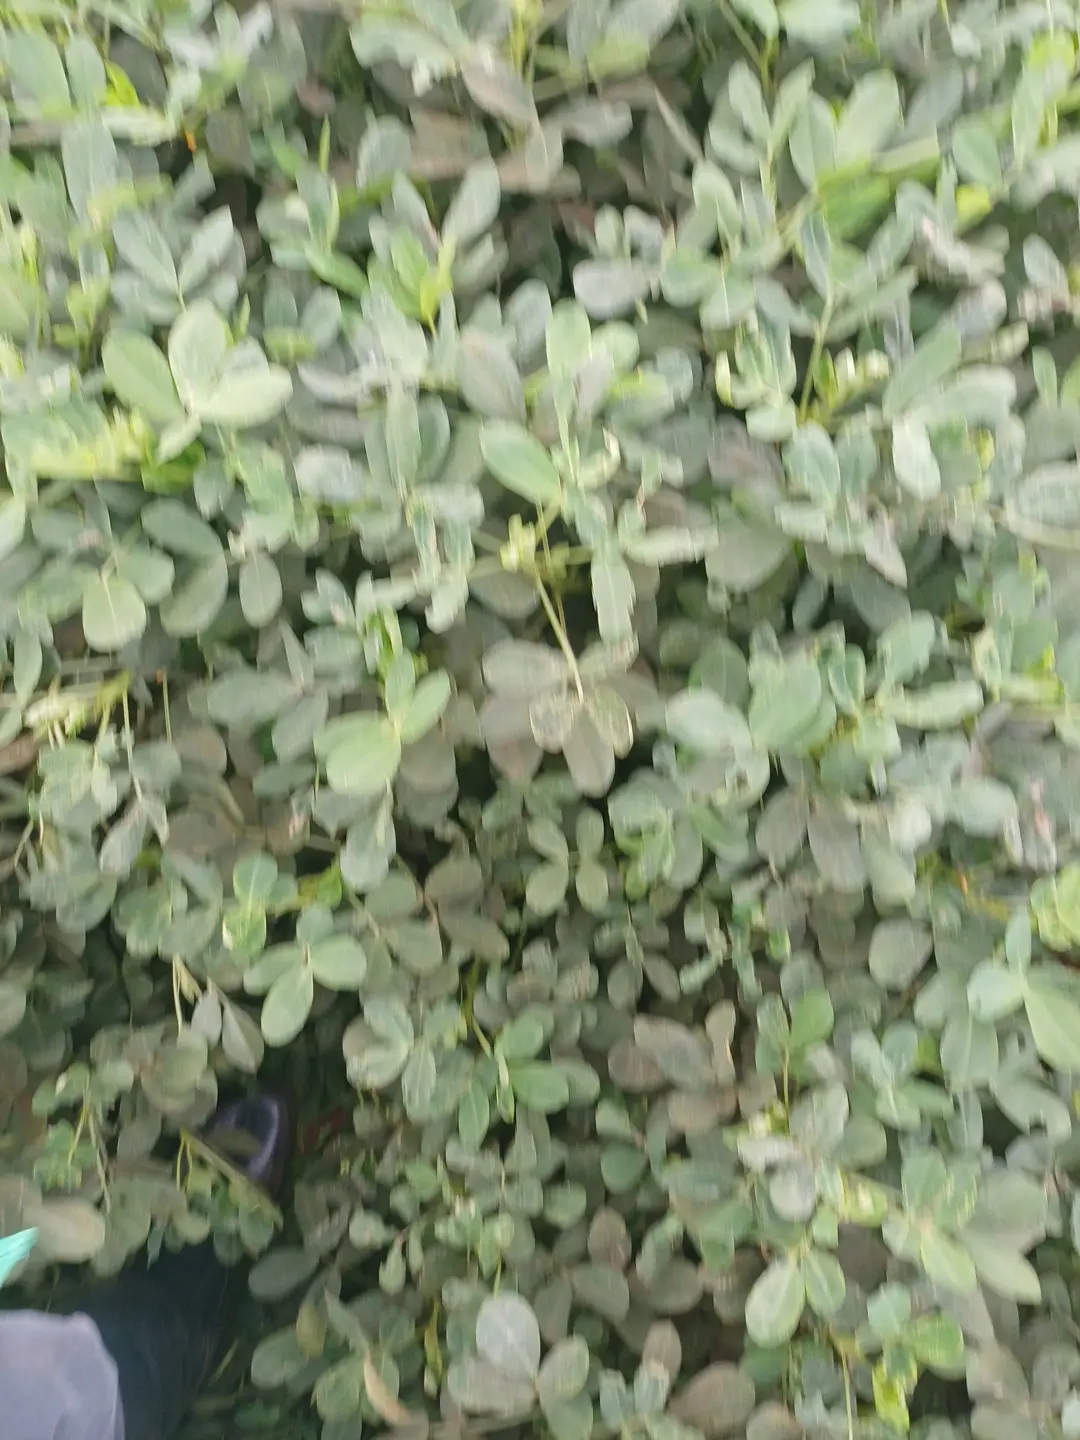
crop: groundnut
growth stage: pegging
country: Kenya
